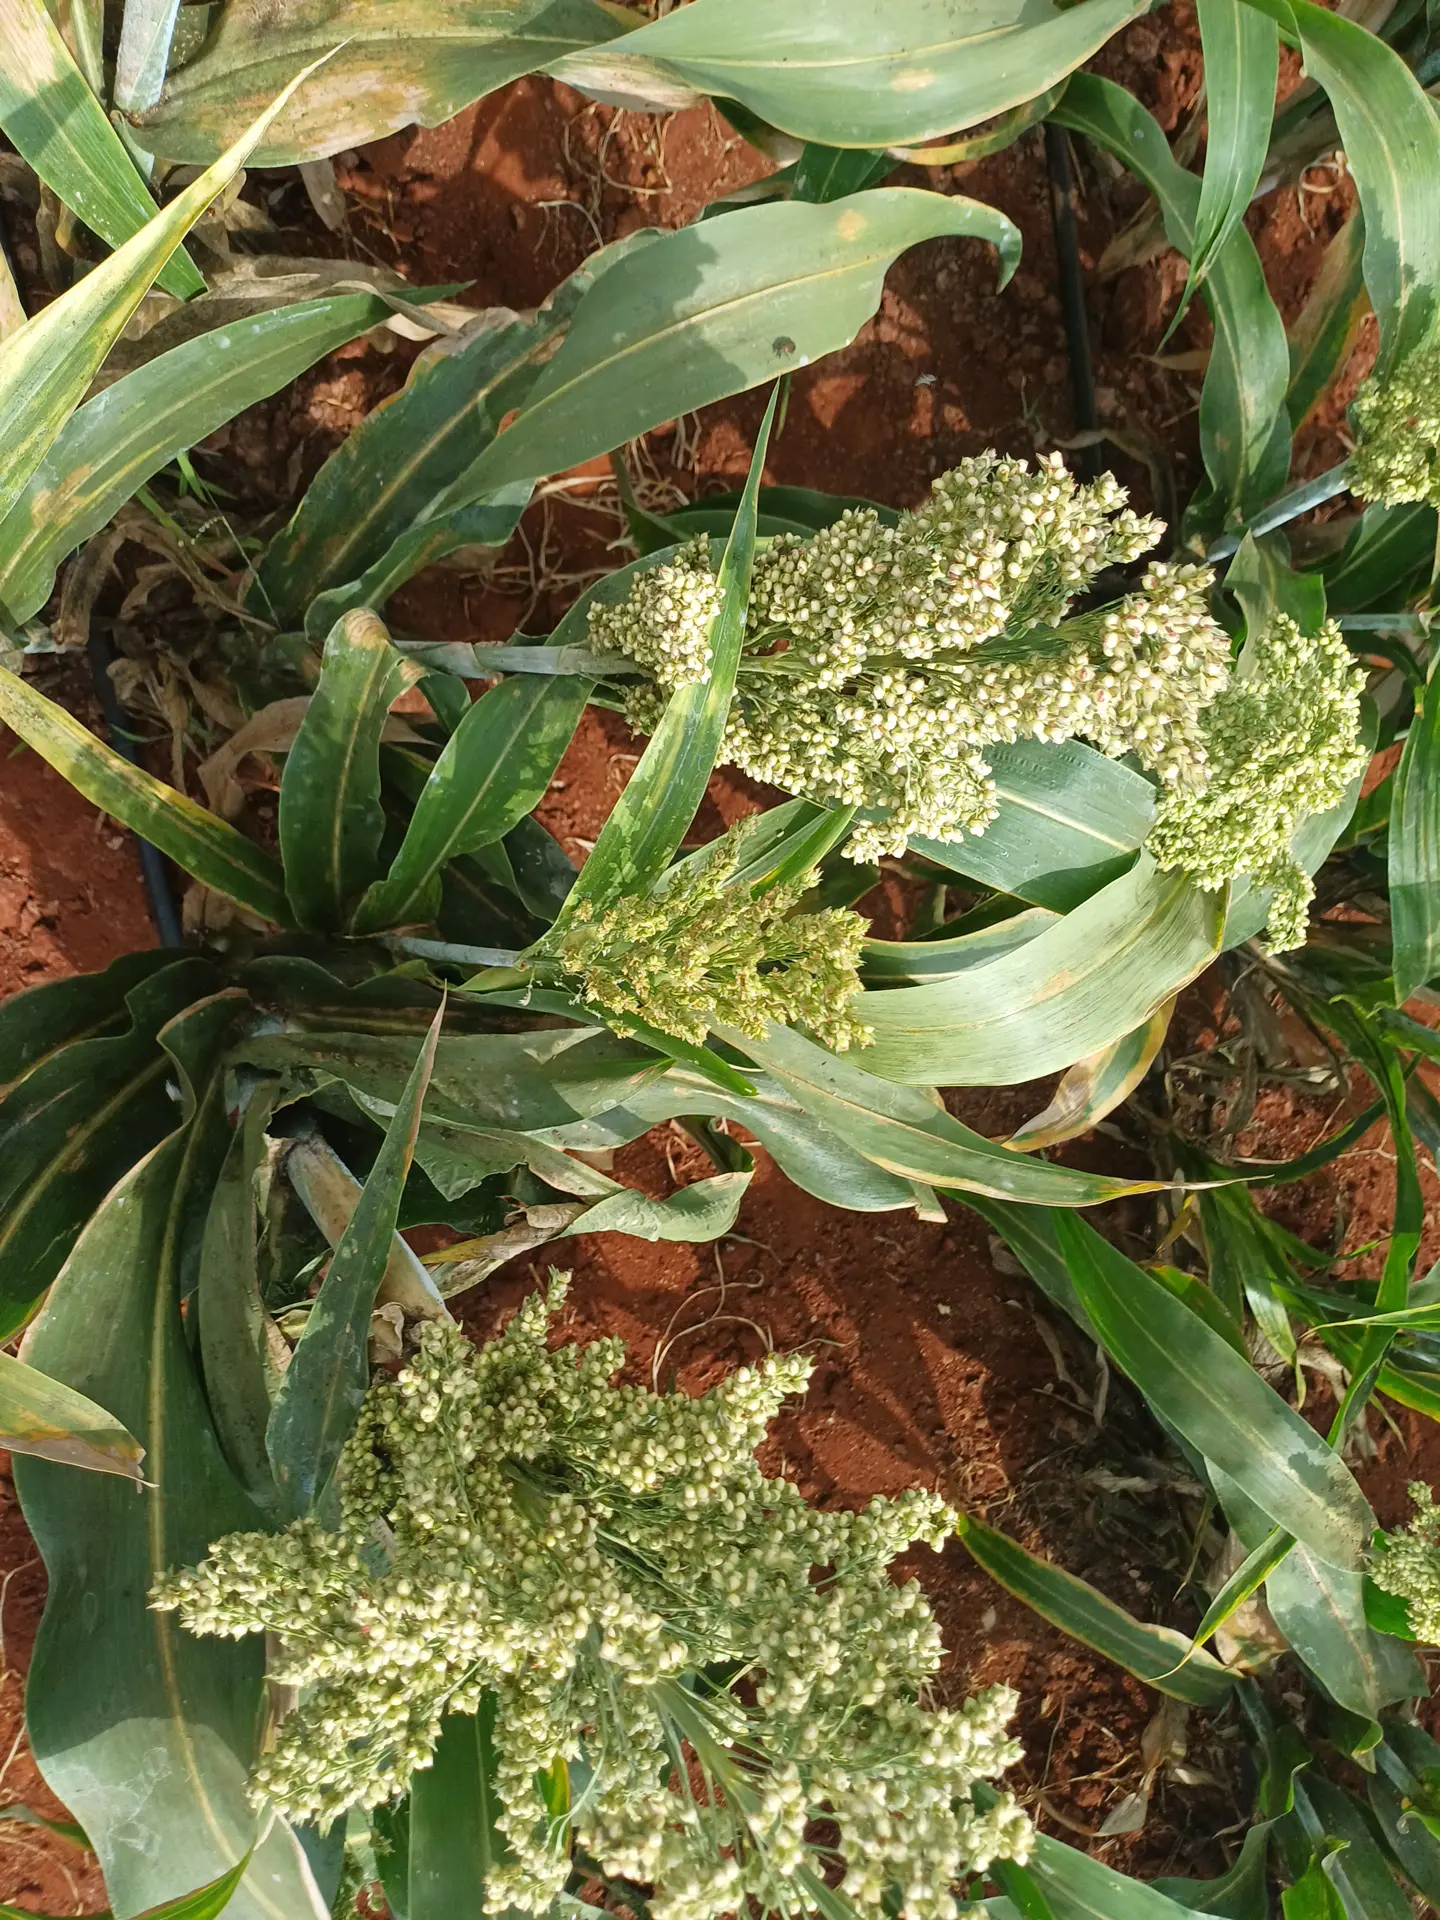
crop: sorghum
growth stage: filling grain
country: Kenya
